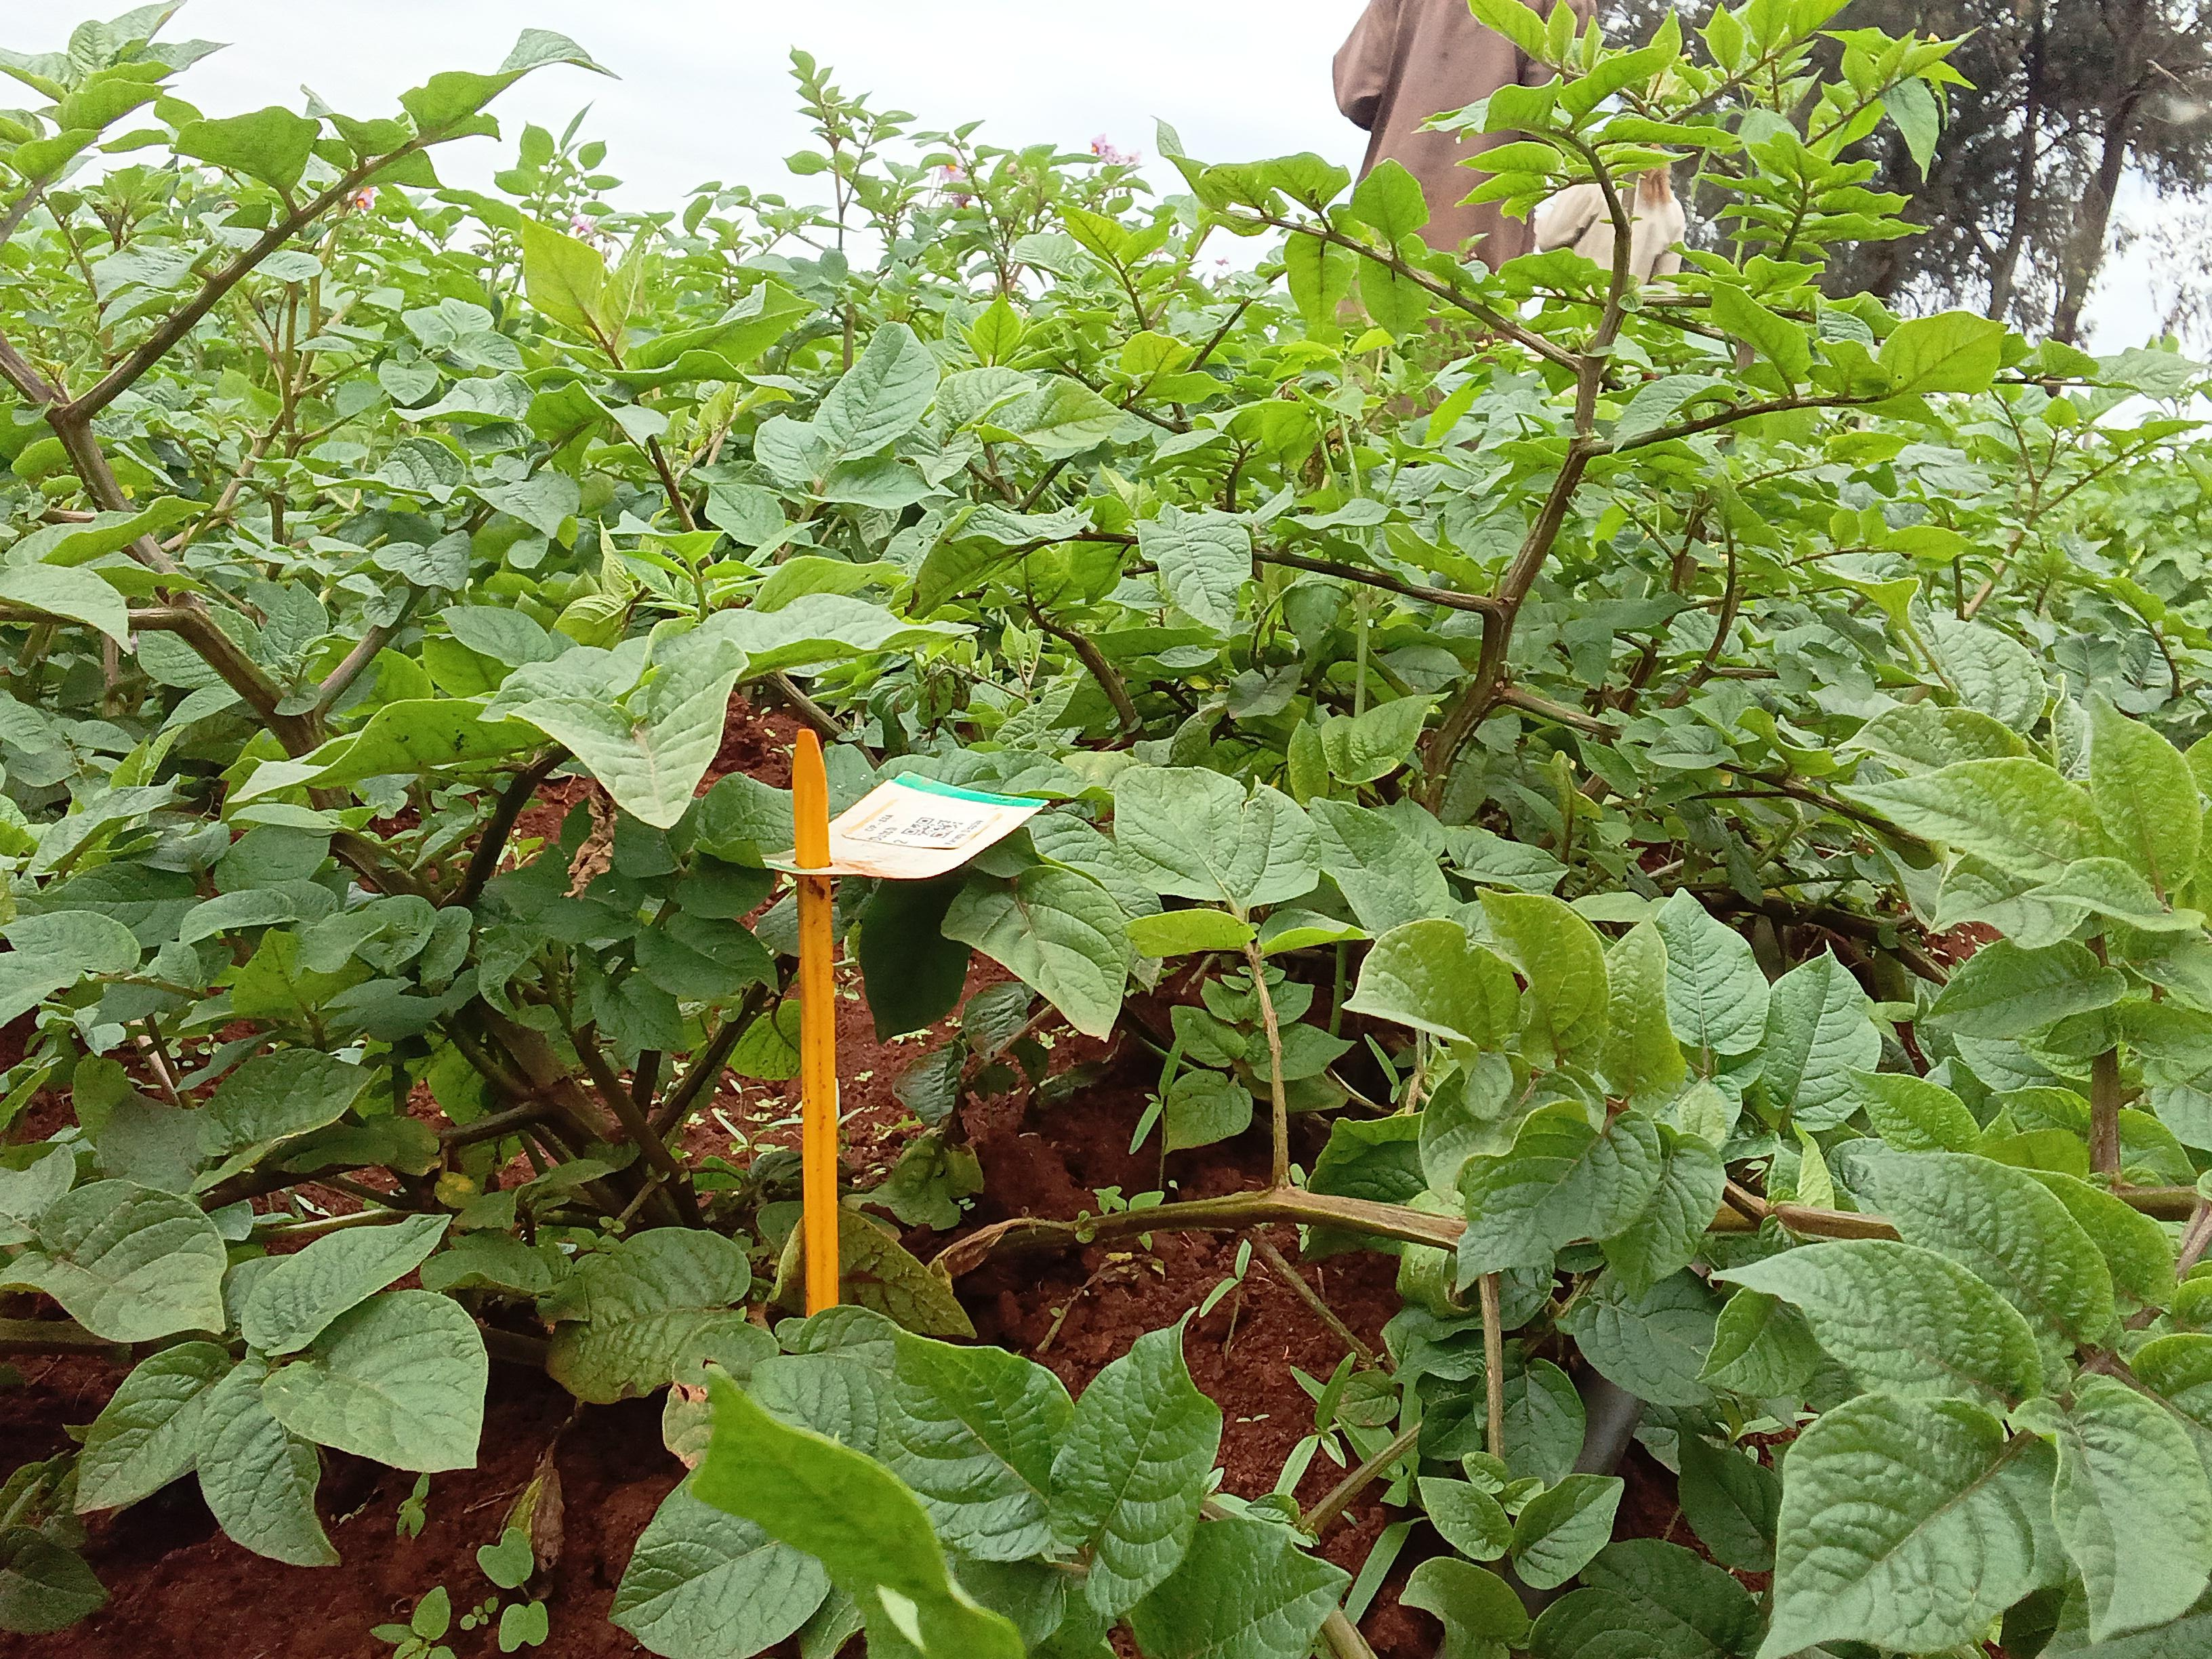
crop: potato
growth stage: vegetative
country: Kenya
